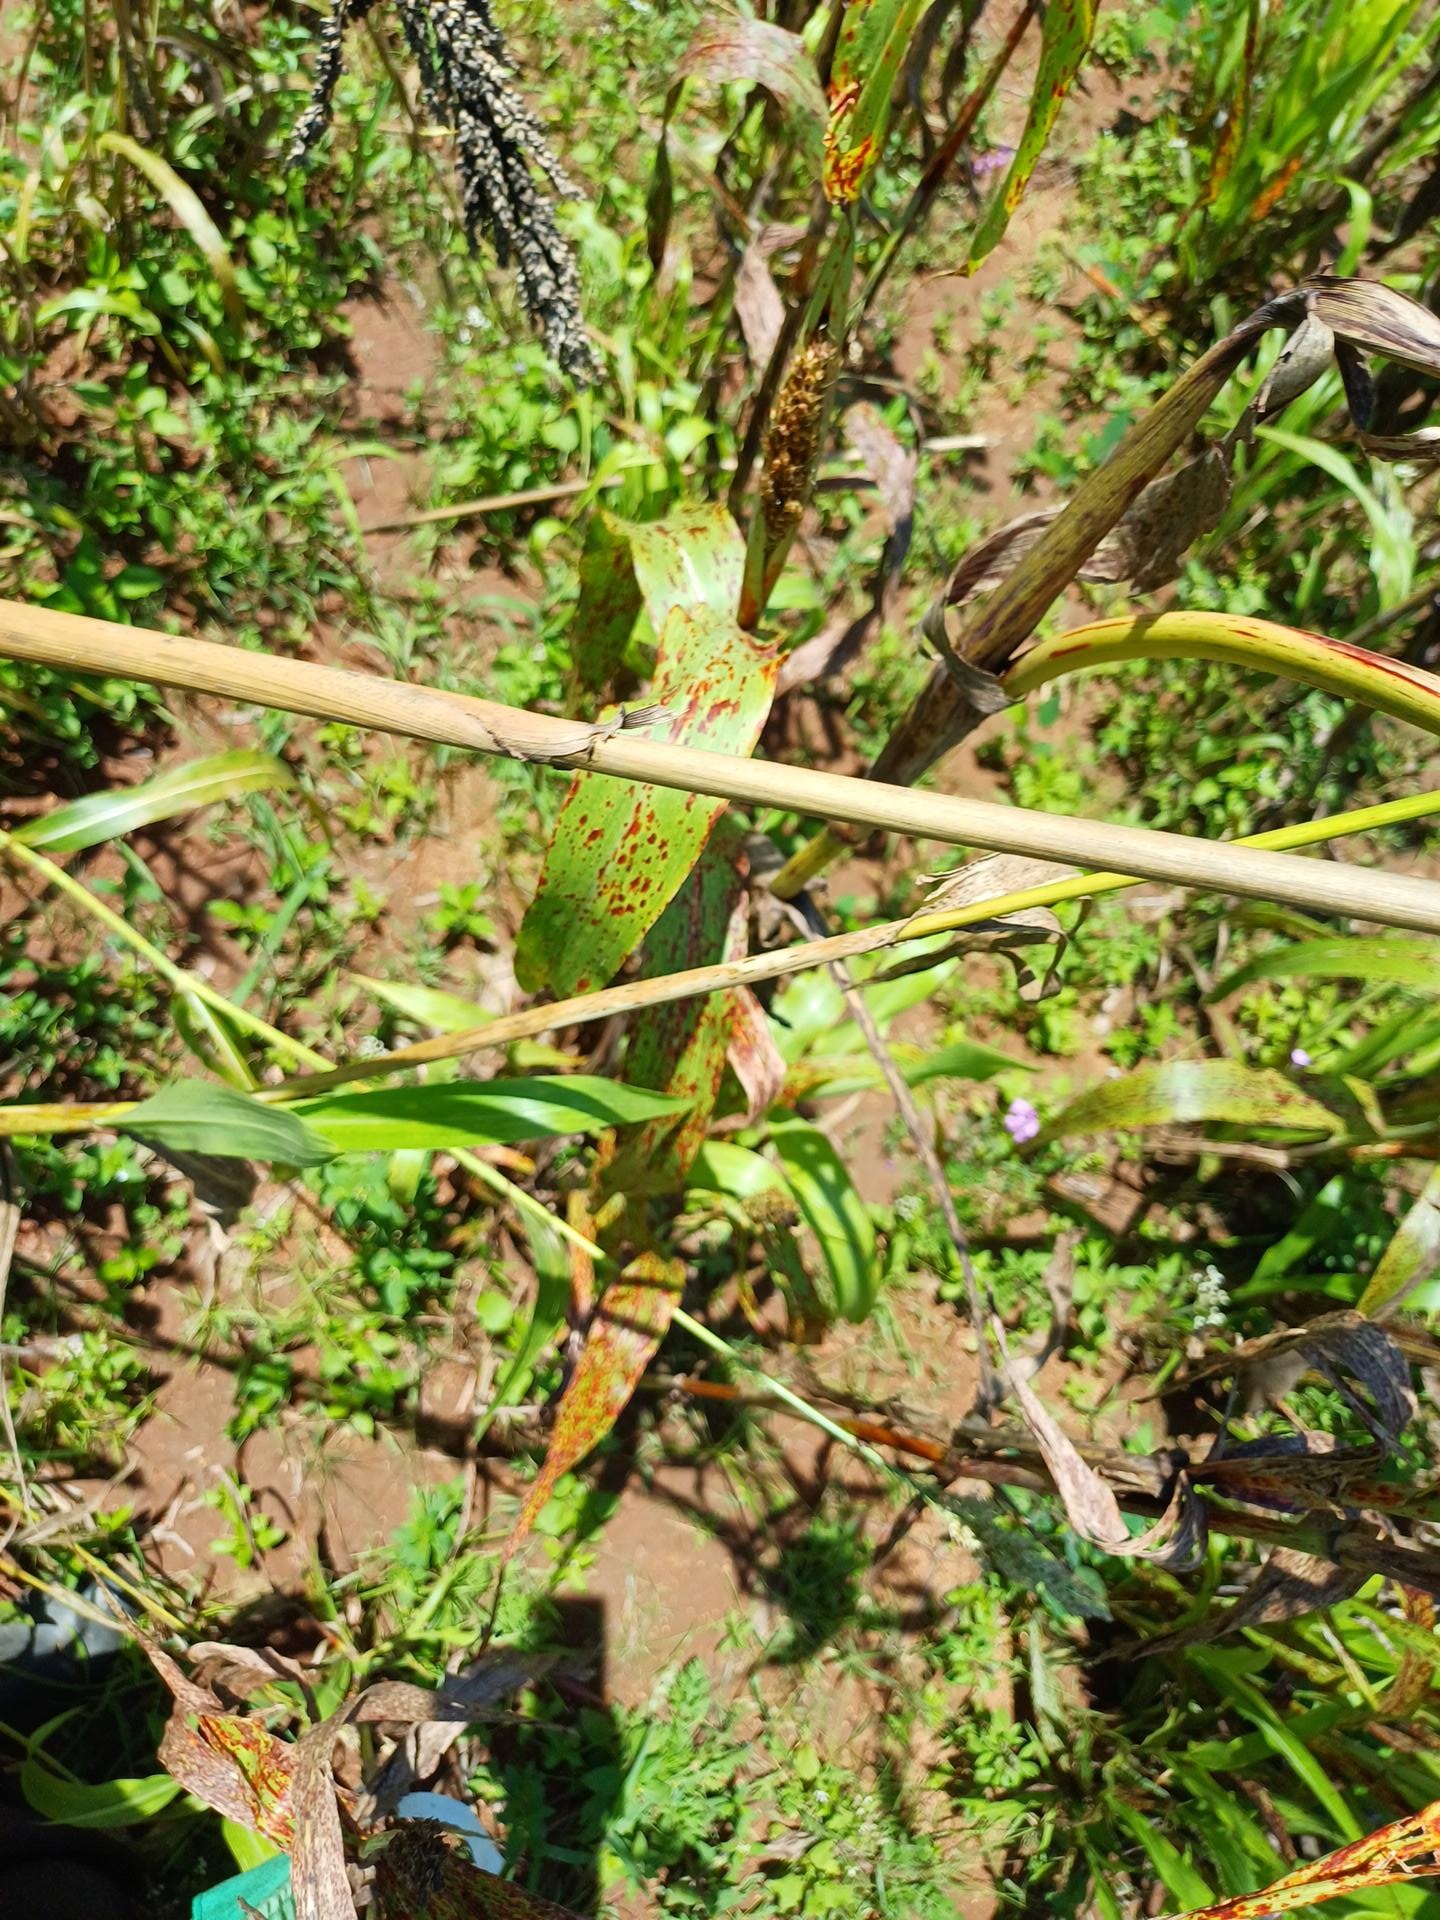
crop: sorghum
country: Kenya
